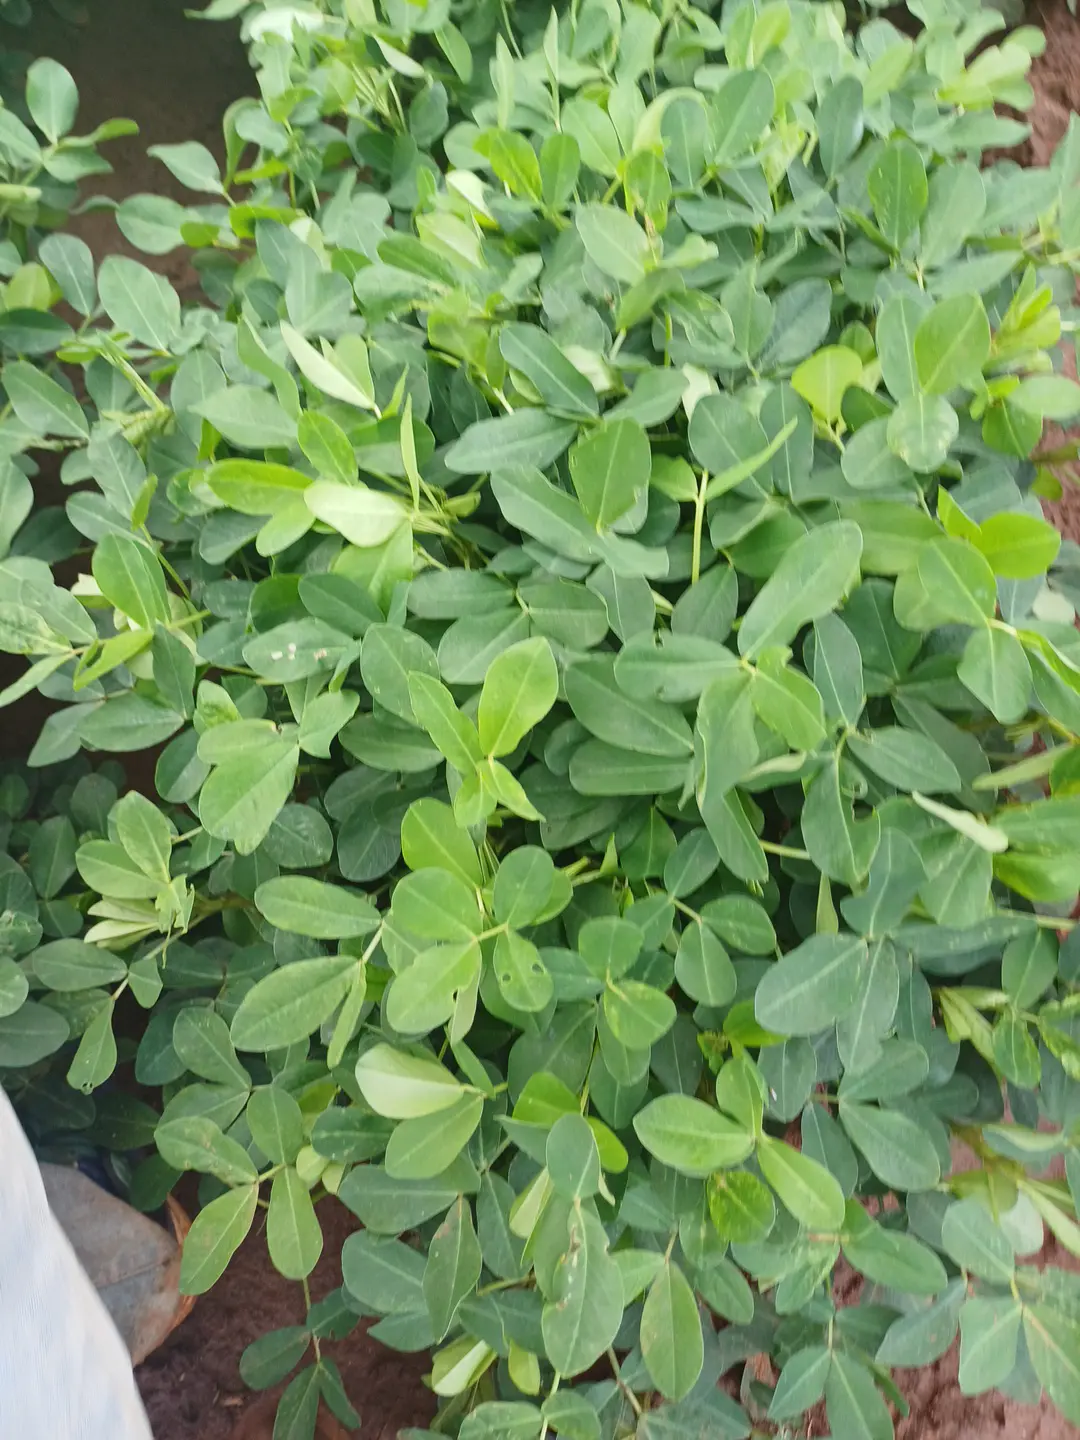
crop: groundnut
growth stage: flowering
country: Kenya
